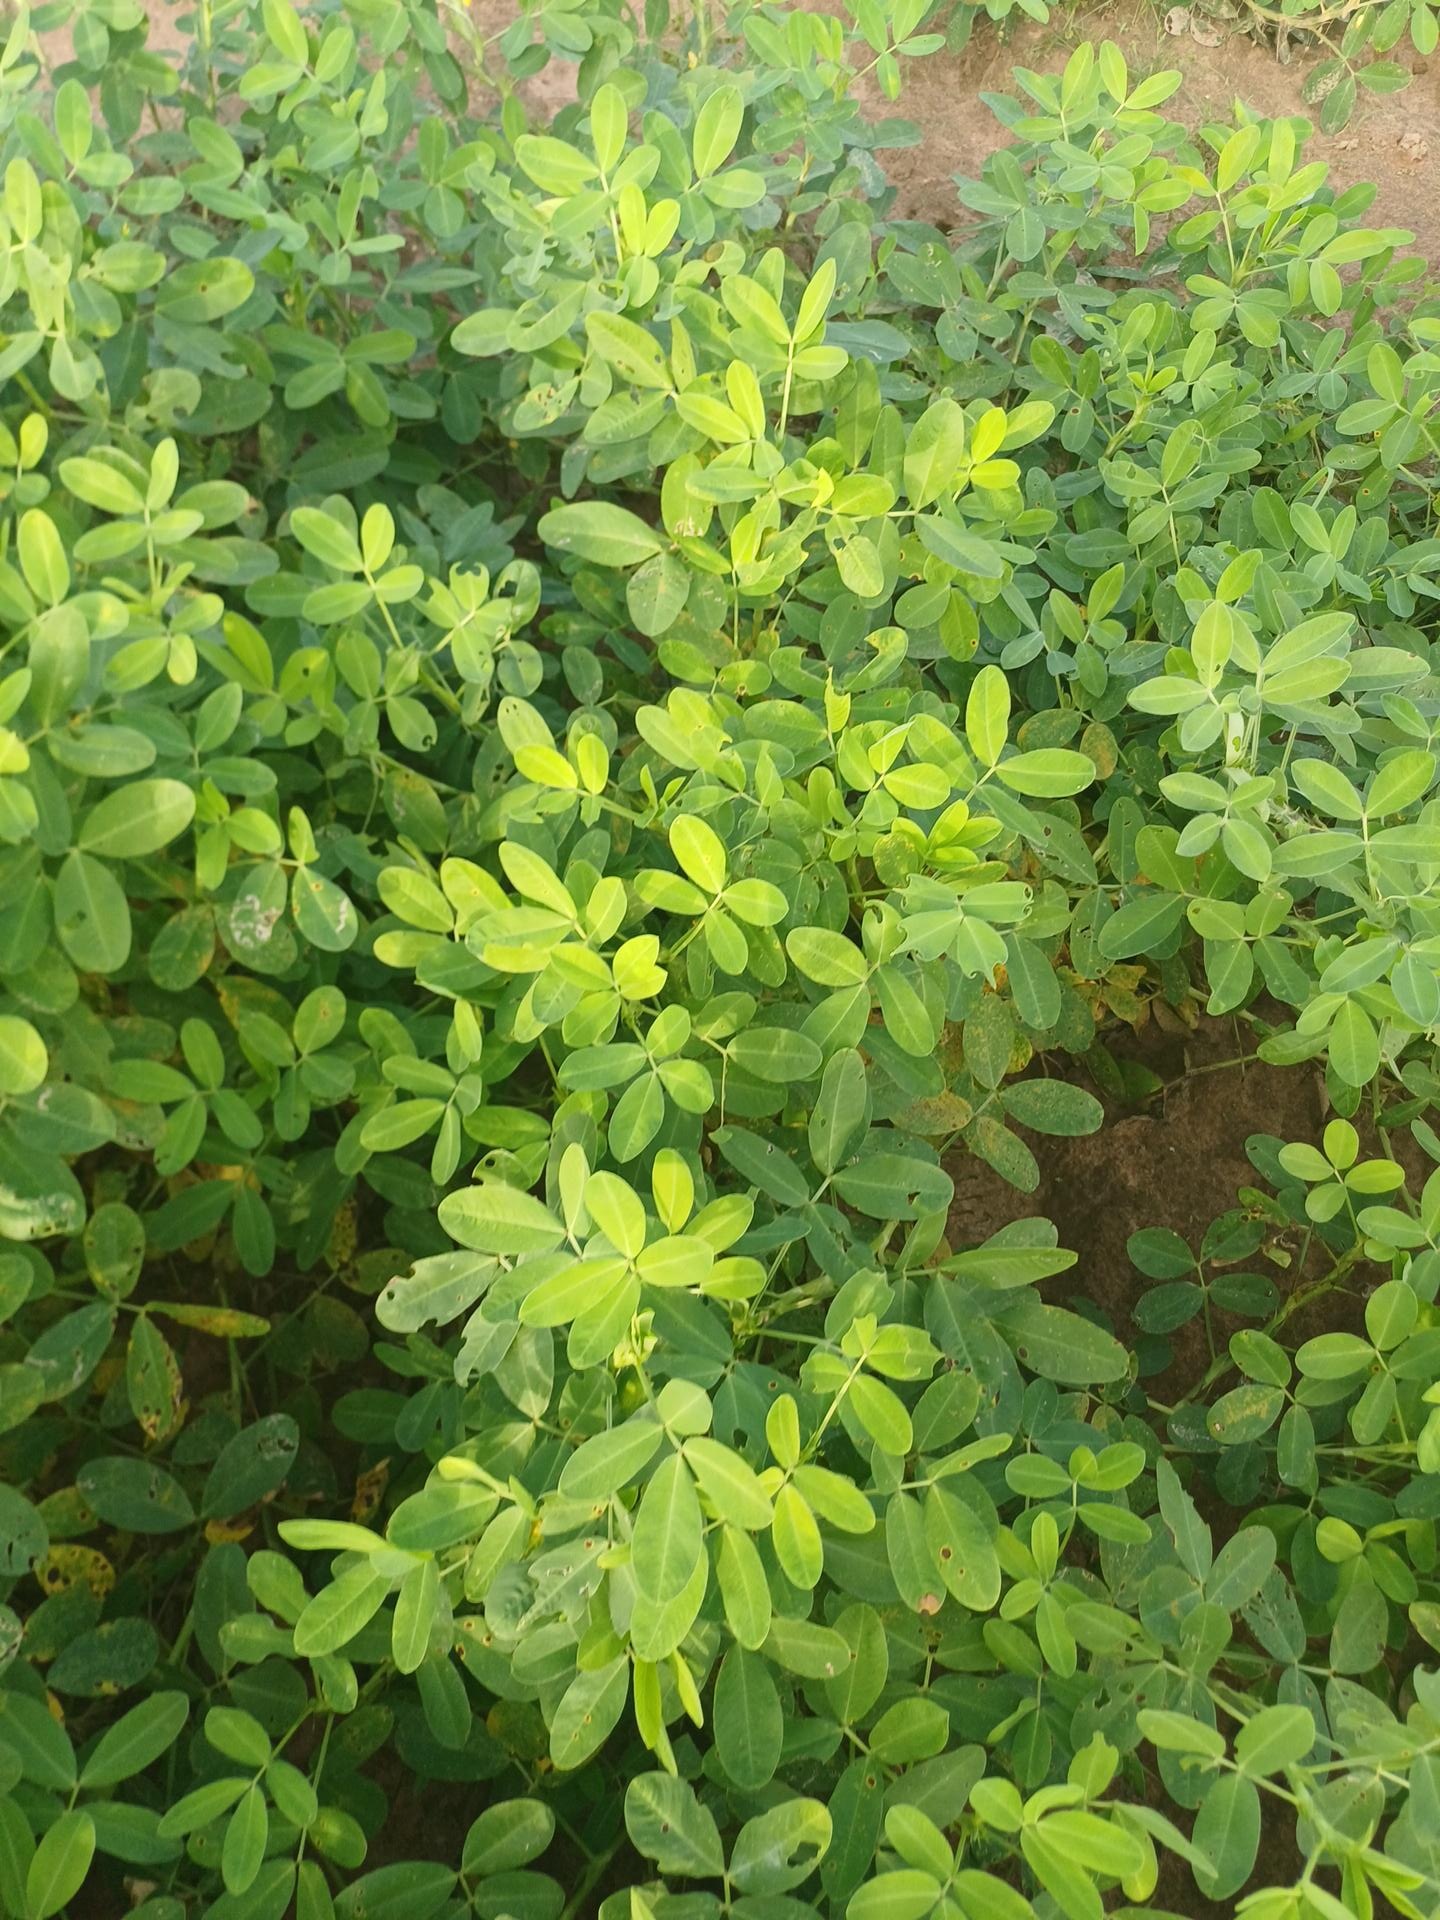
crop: groundnut
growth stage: flowering
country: Senegal
